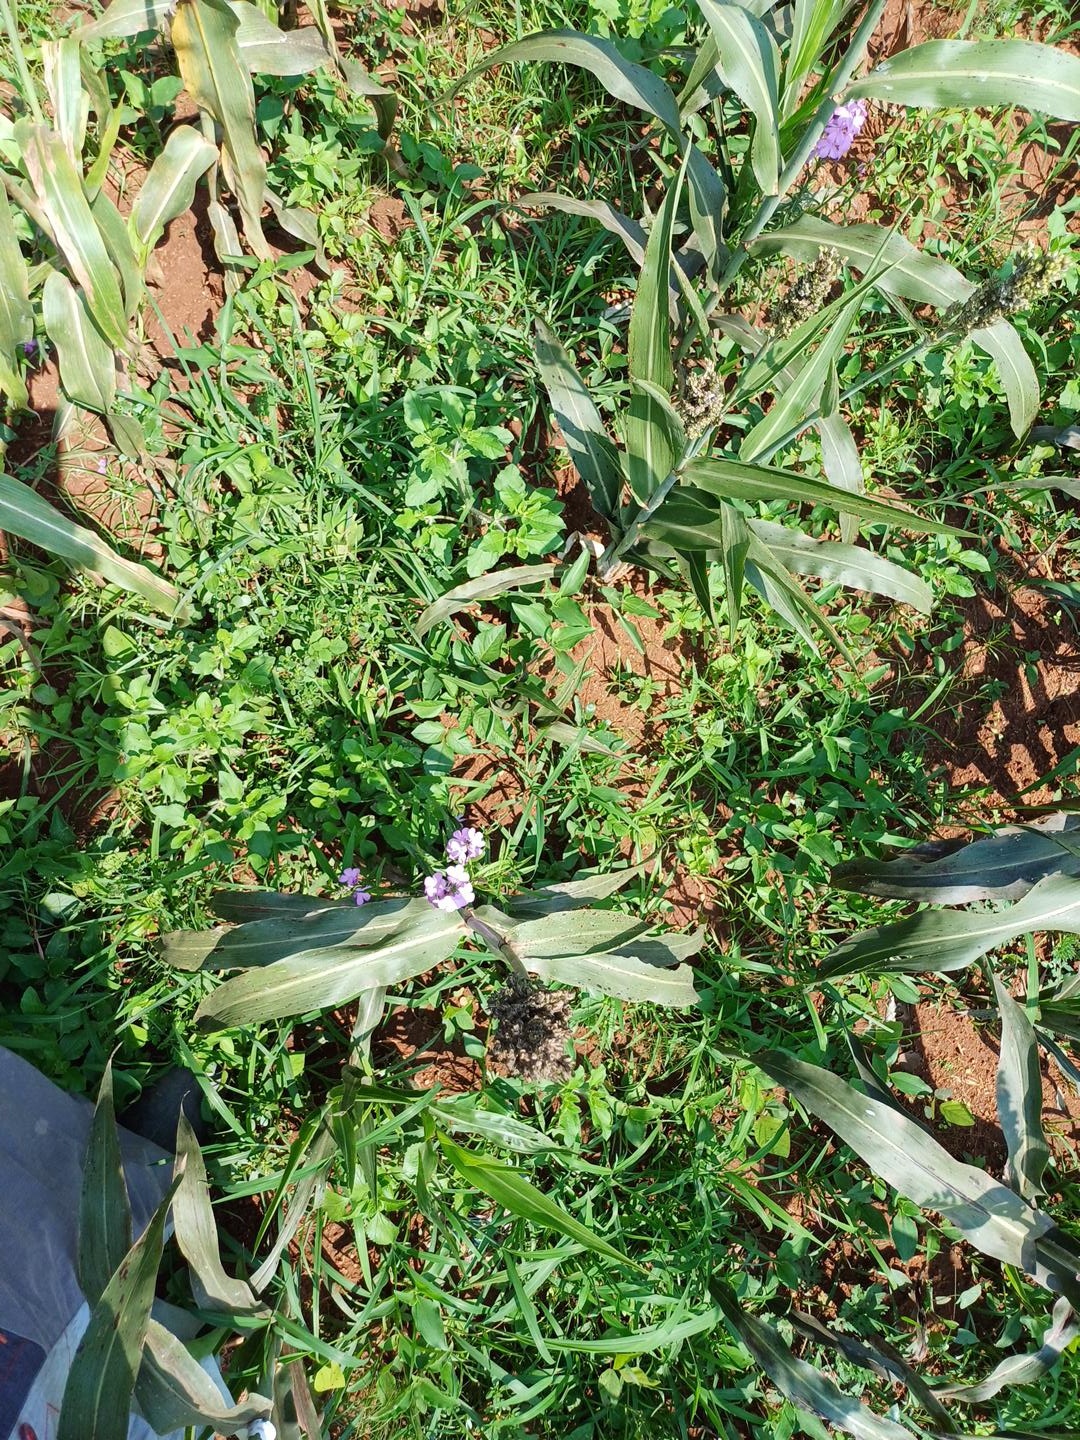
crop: sorghum
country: Kenya
